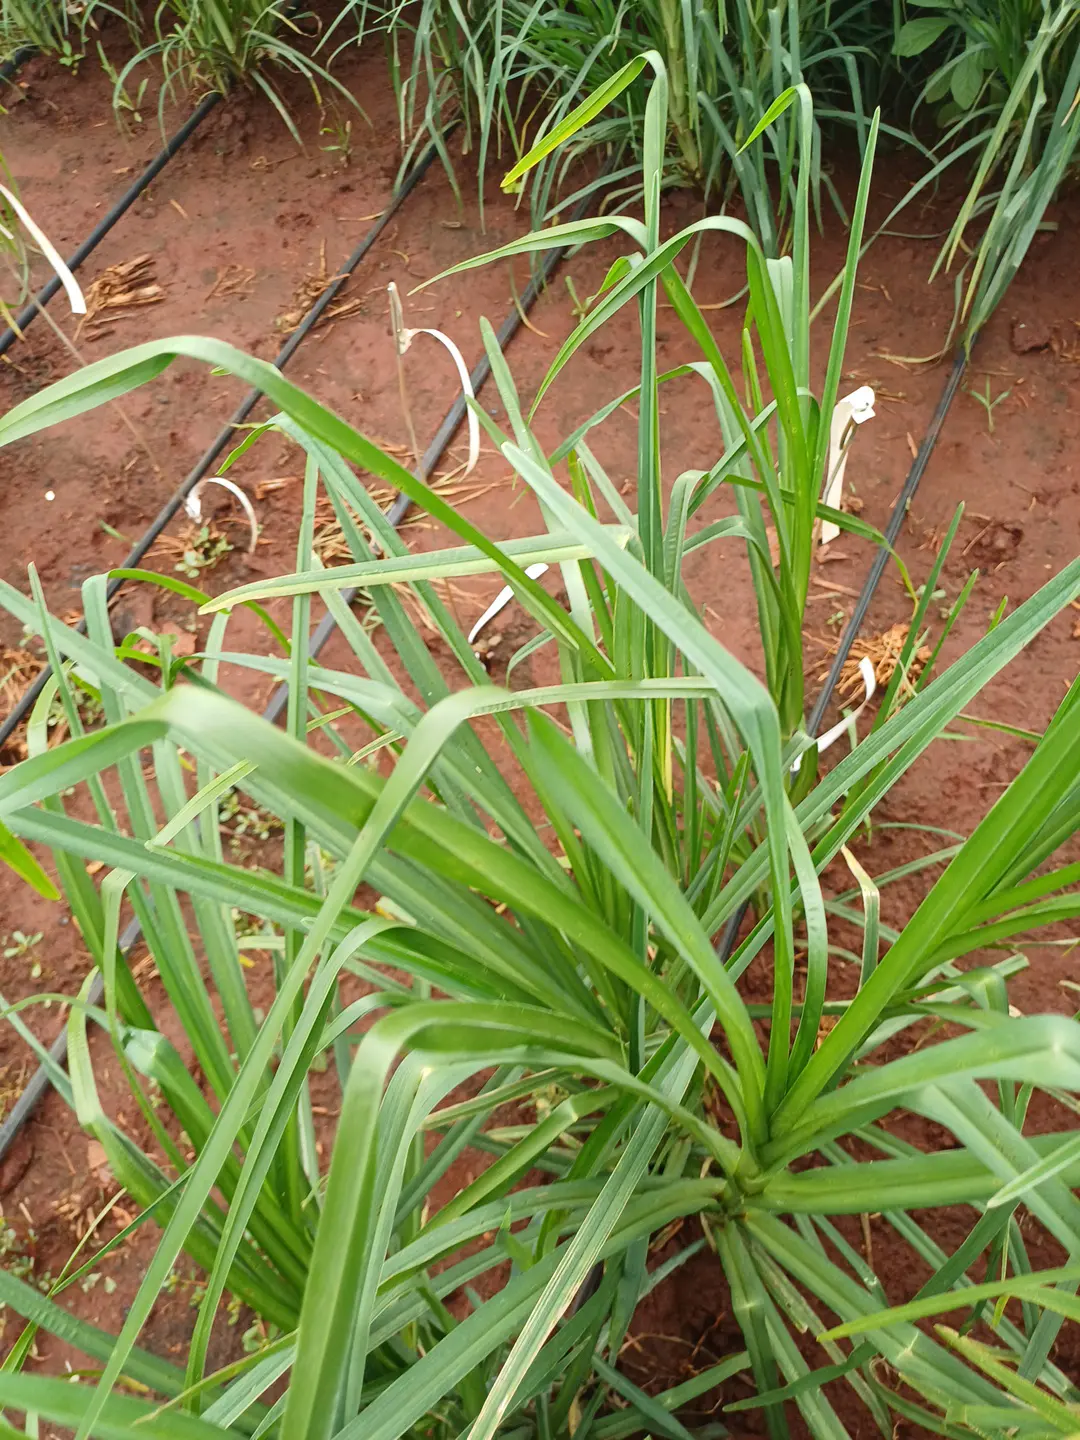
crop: finger millet
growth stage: vegetative
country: Kenya
